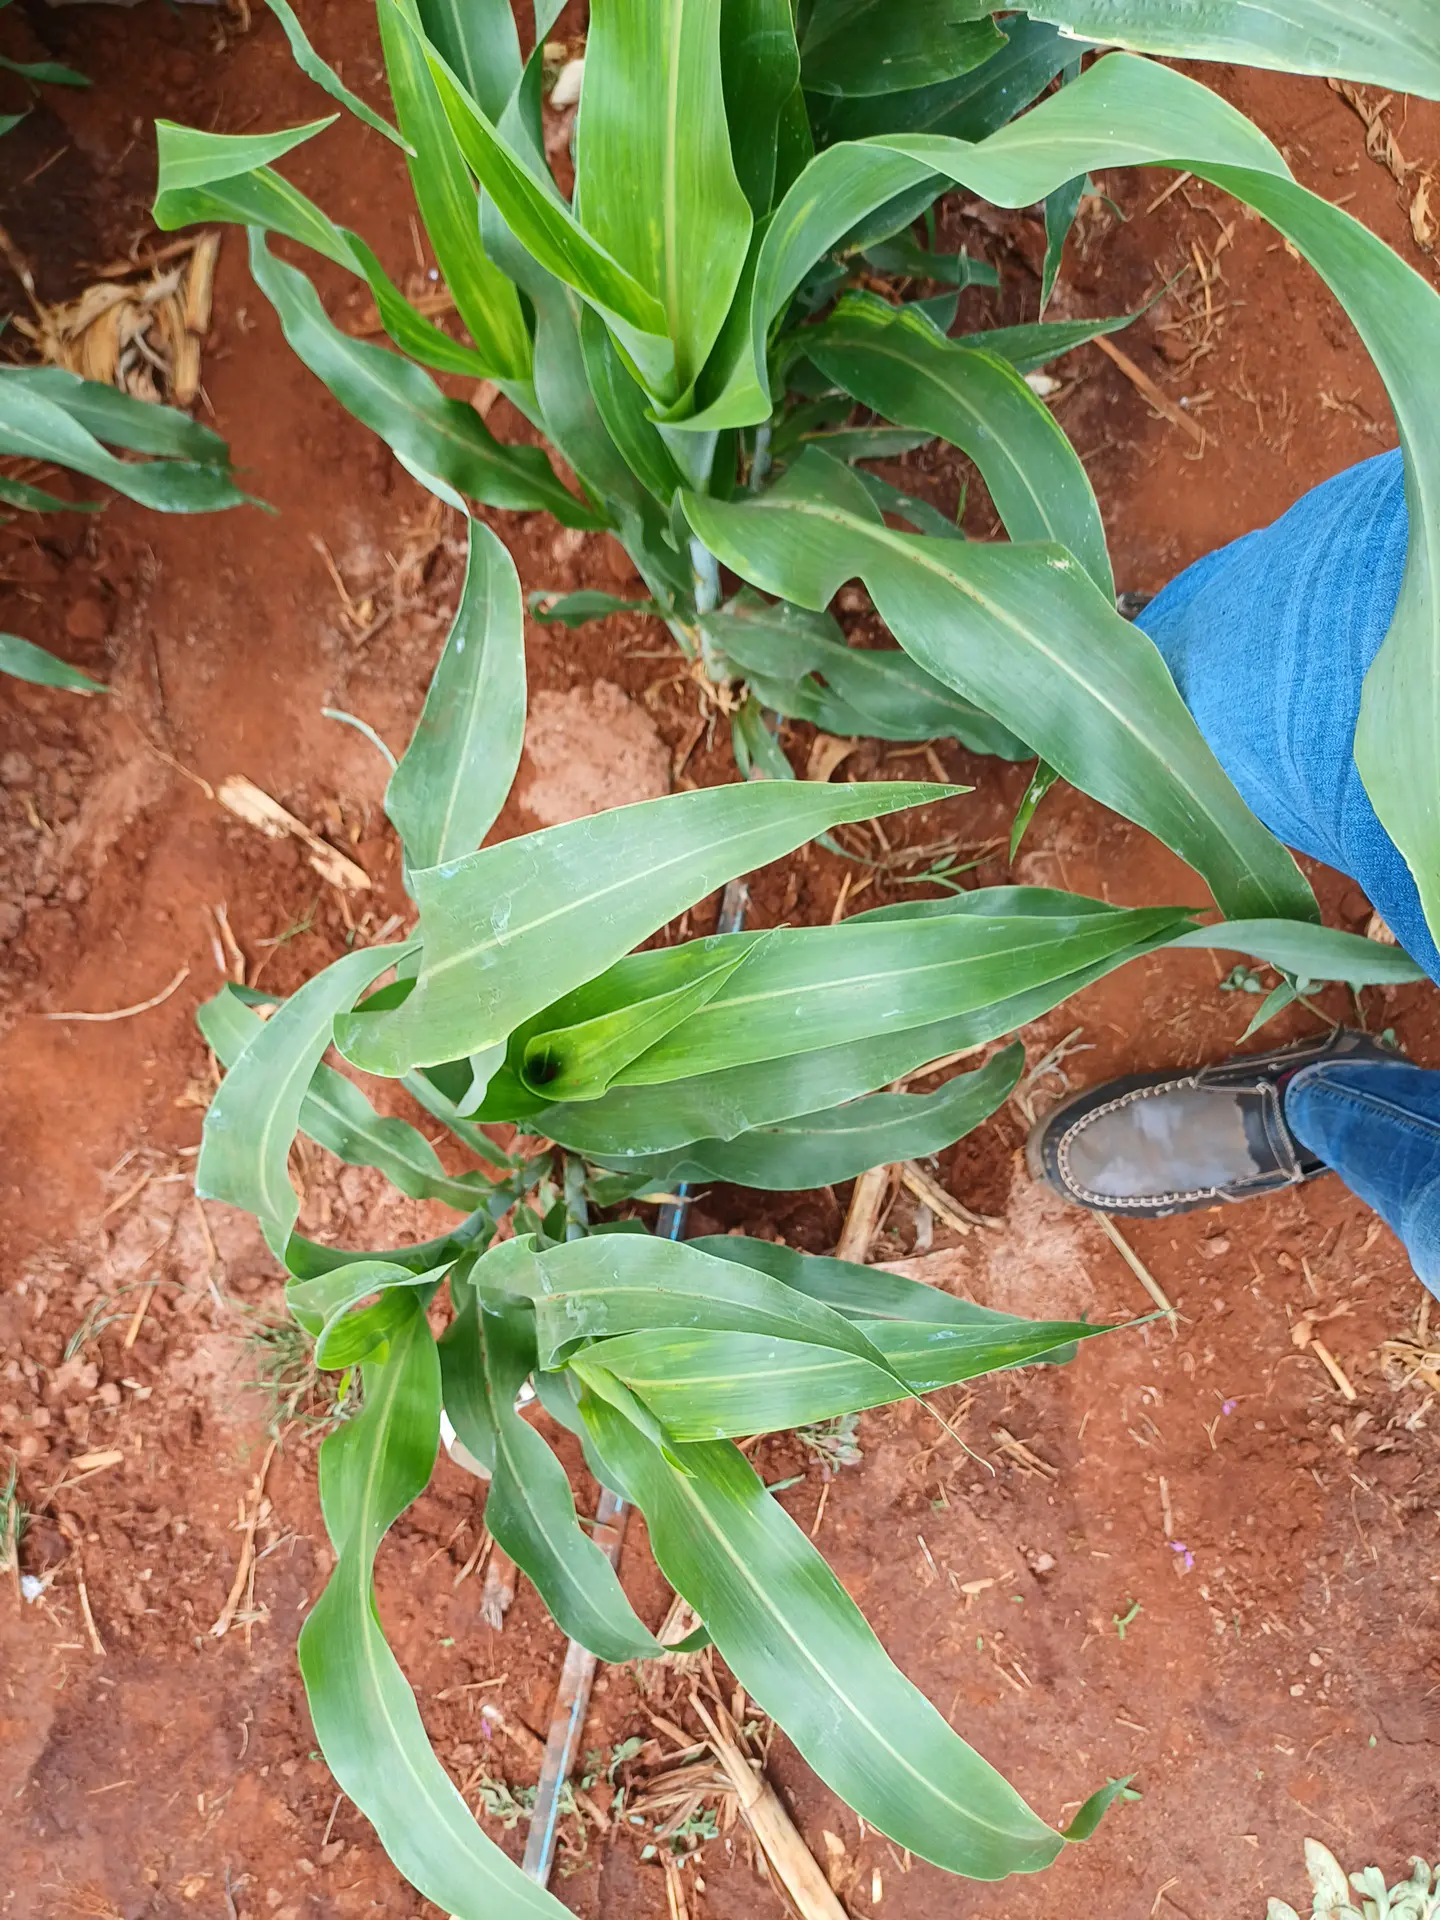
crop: sorghum
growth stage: vegetative
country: Kenya
